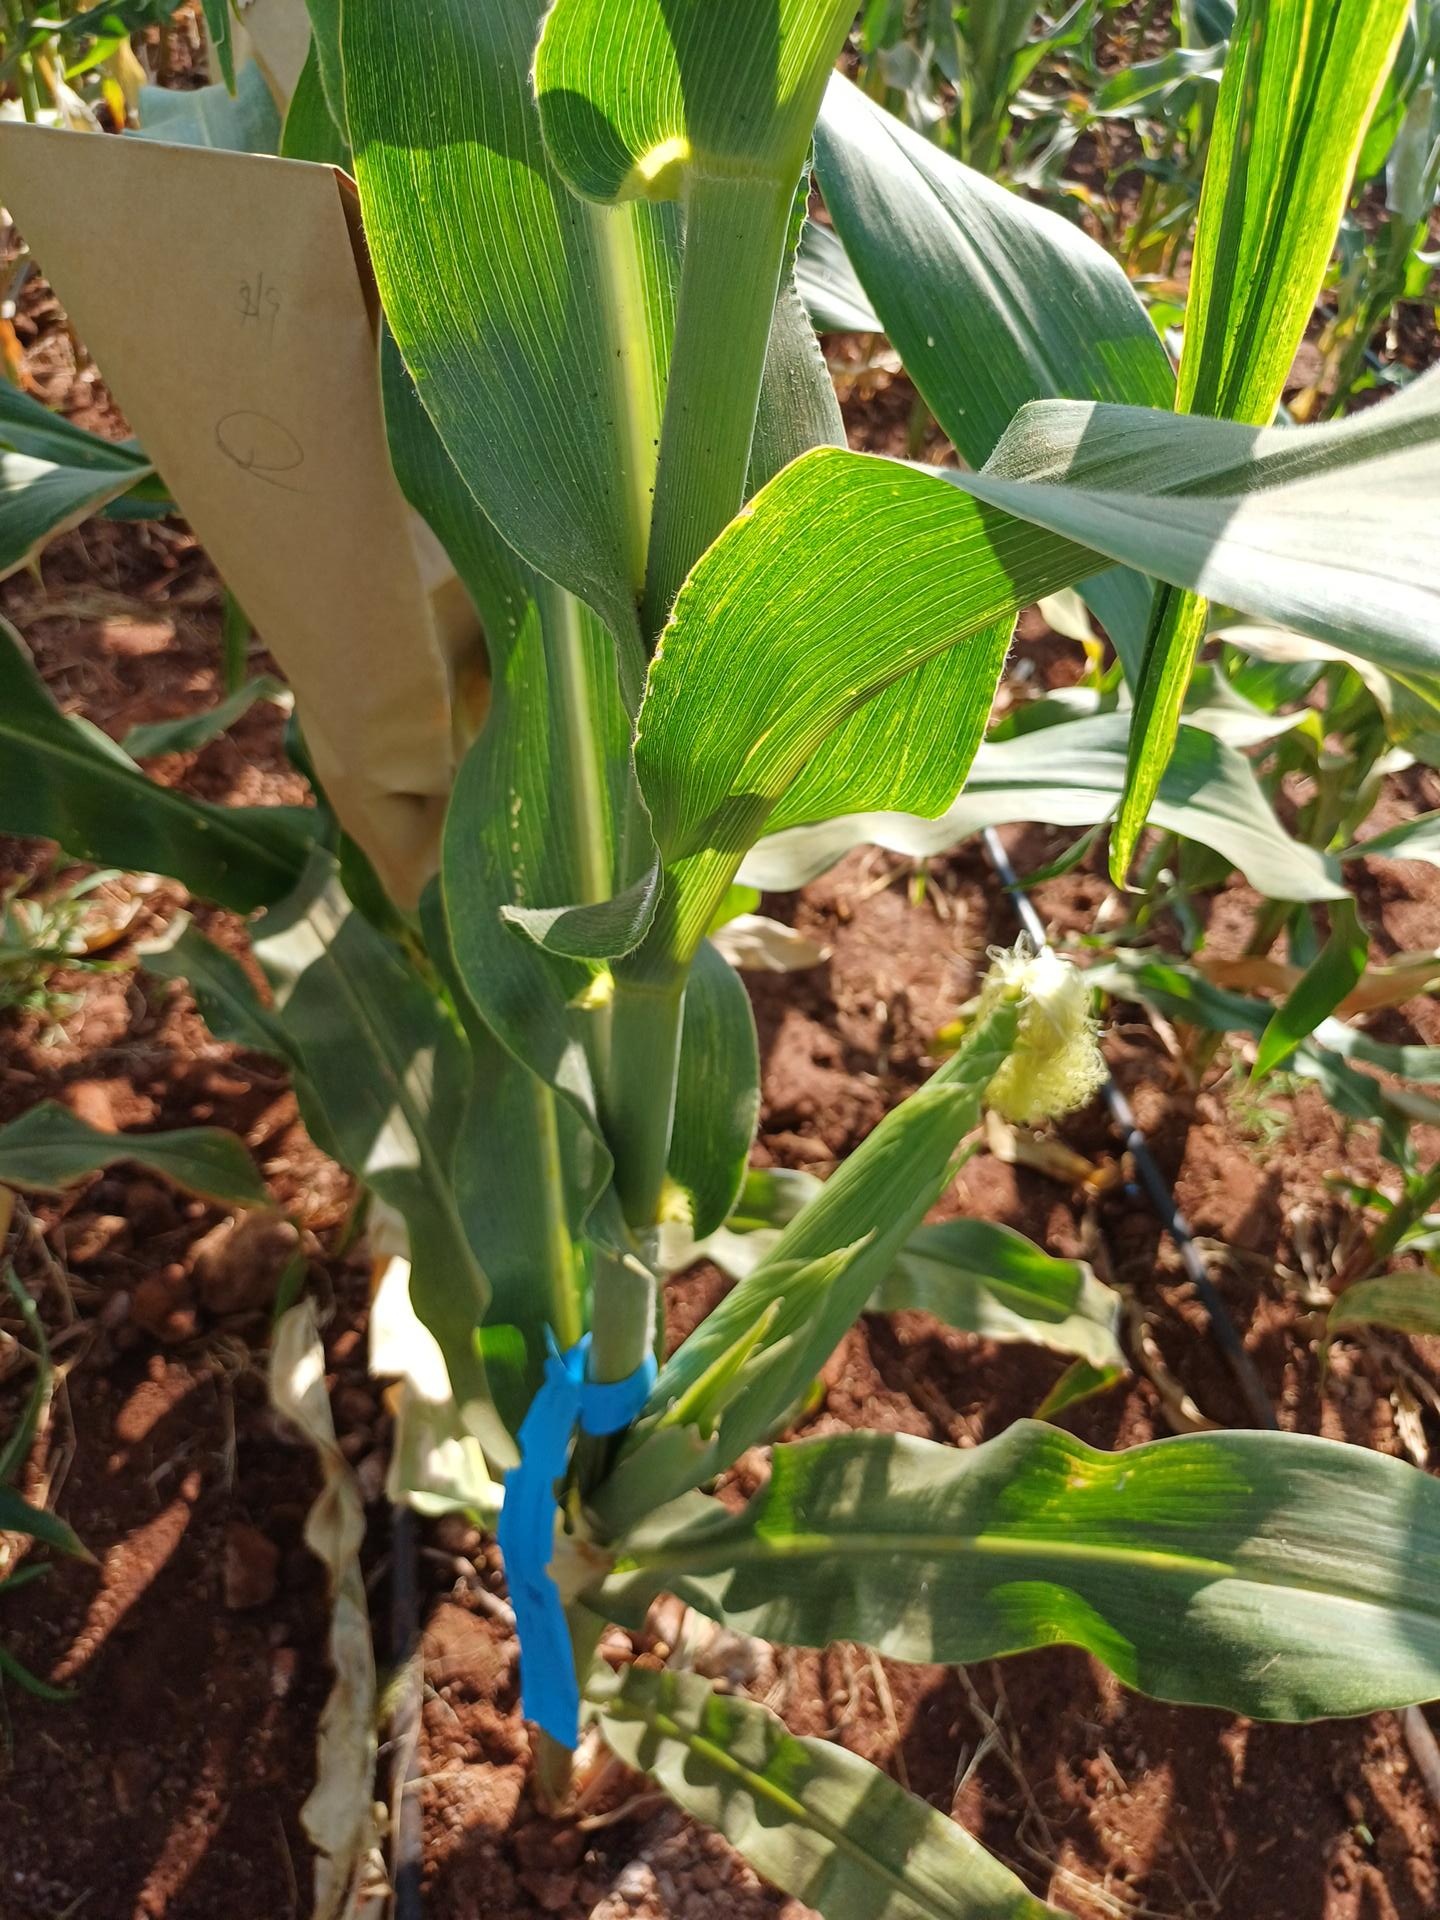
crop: maize
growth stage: flowering
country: Kenya
